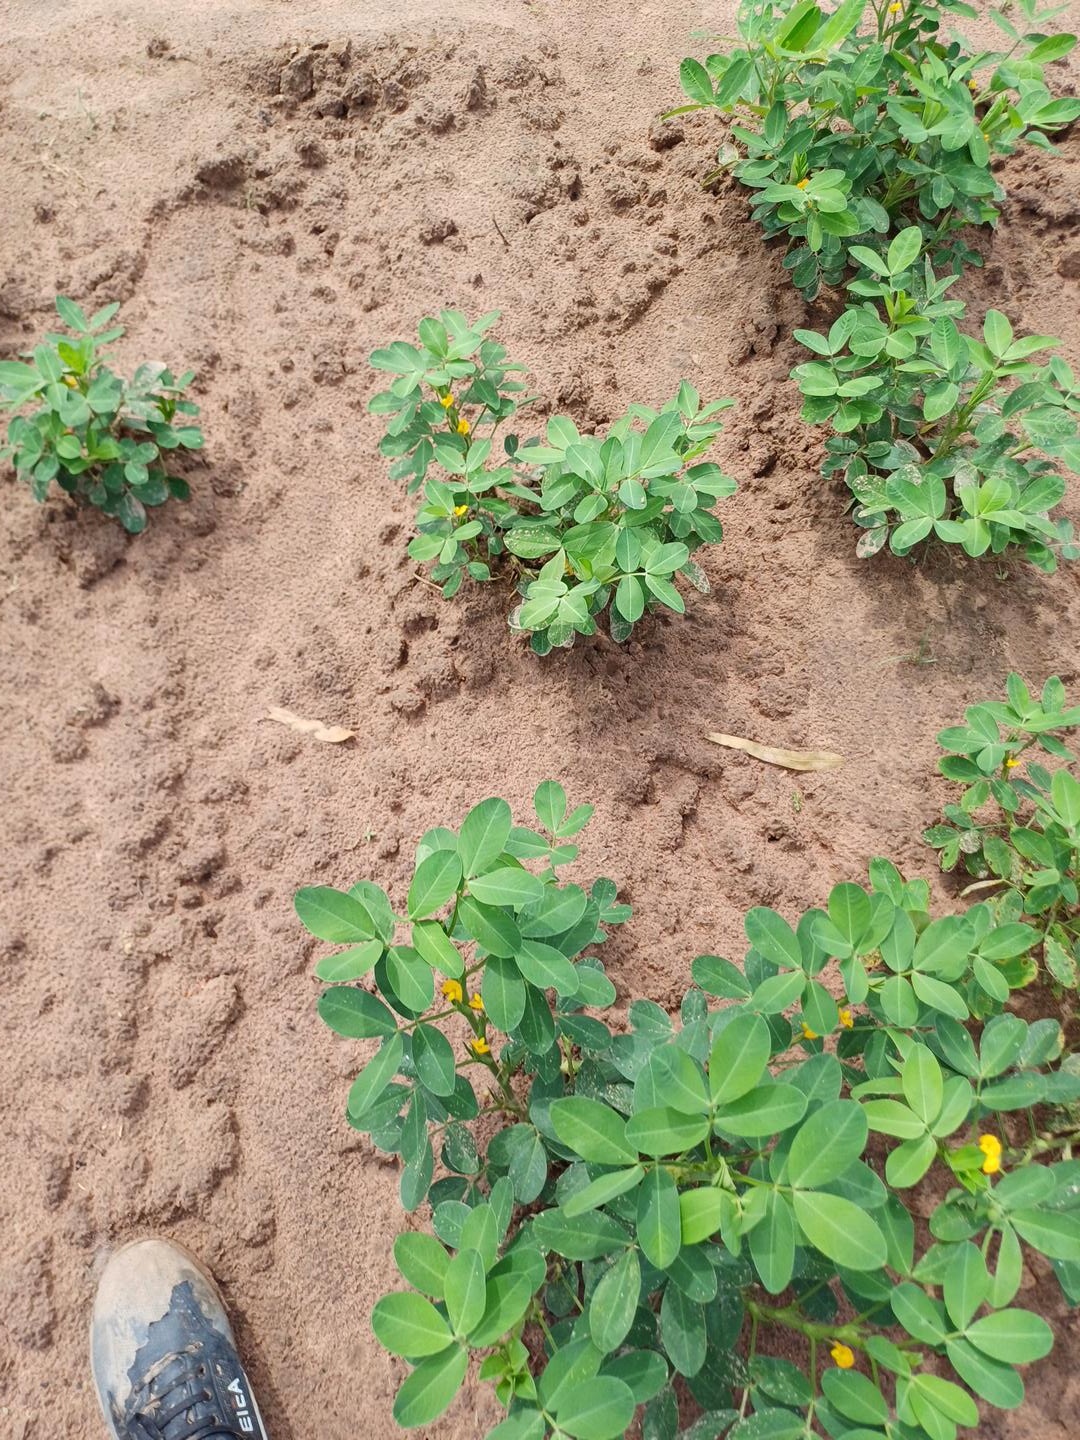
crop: groundnut
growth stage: flowering
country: Senegal
